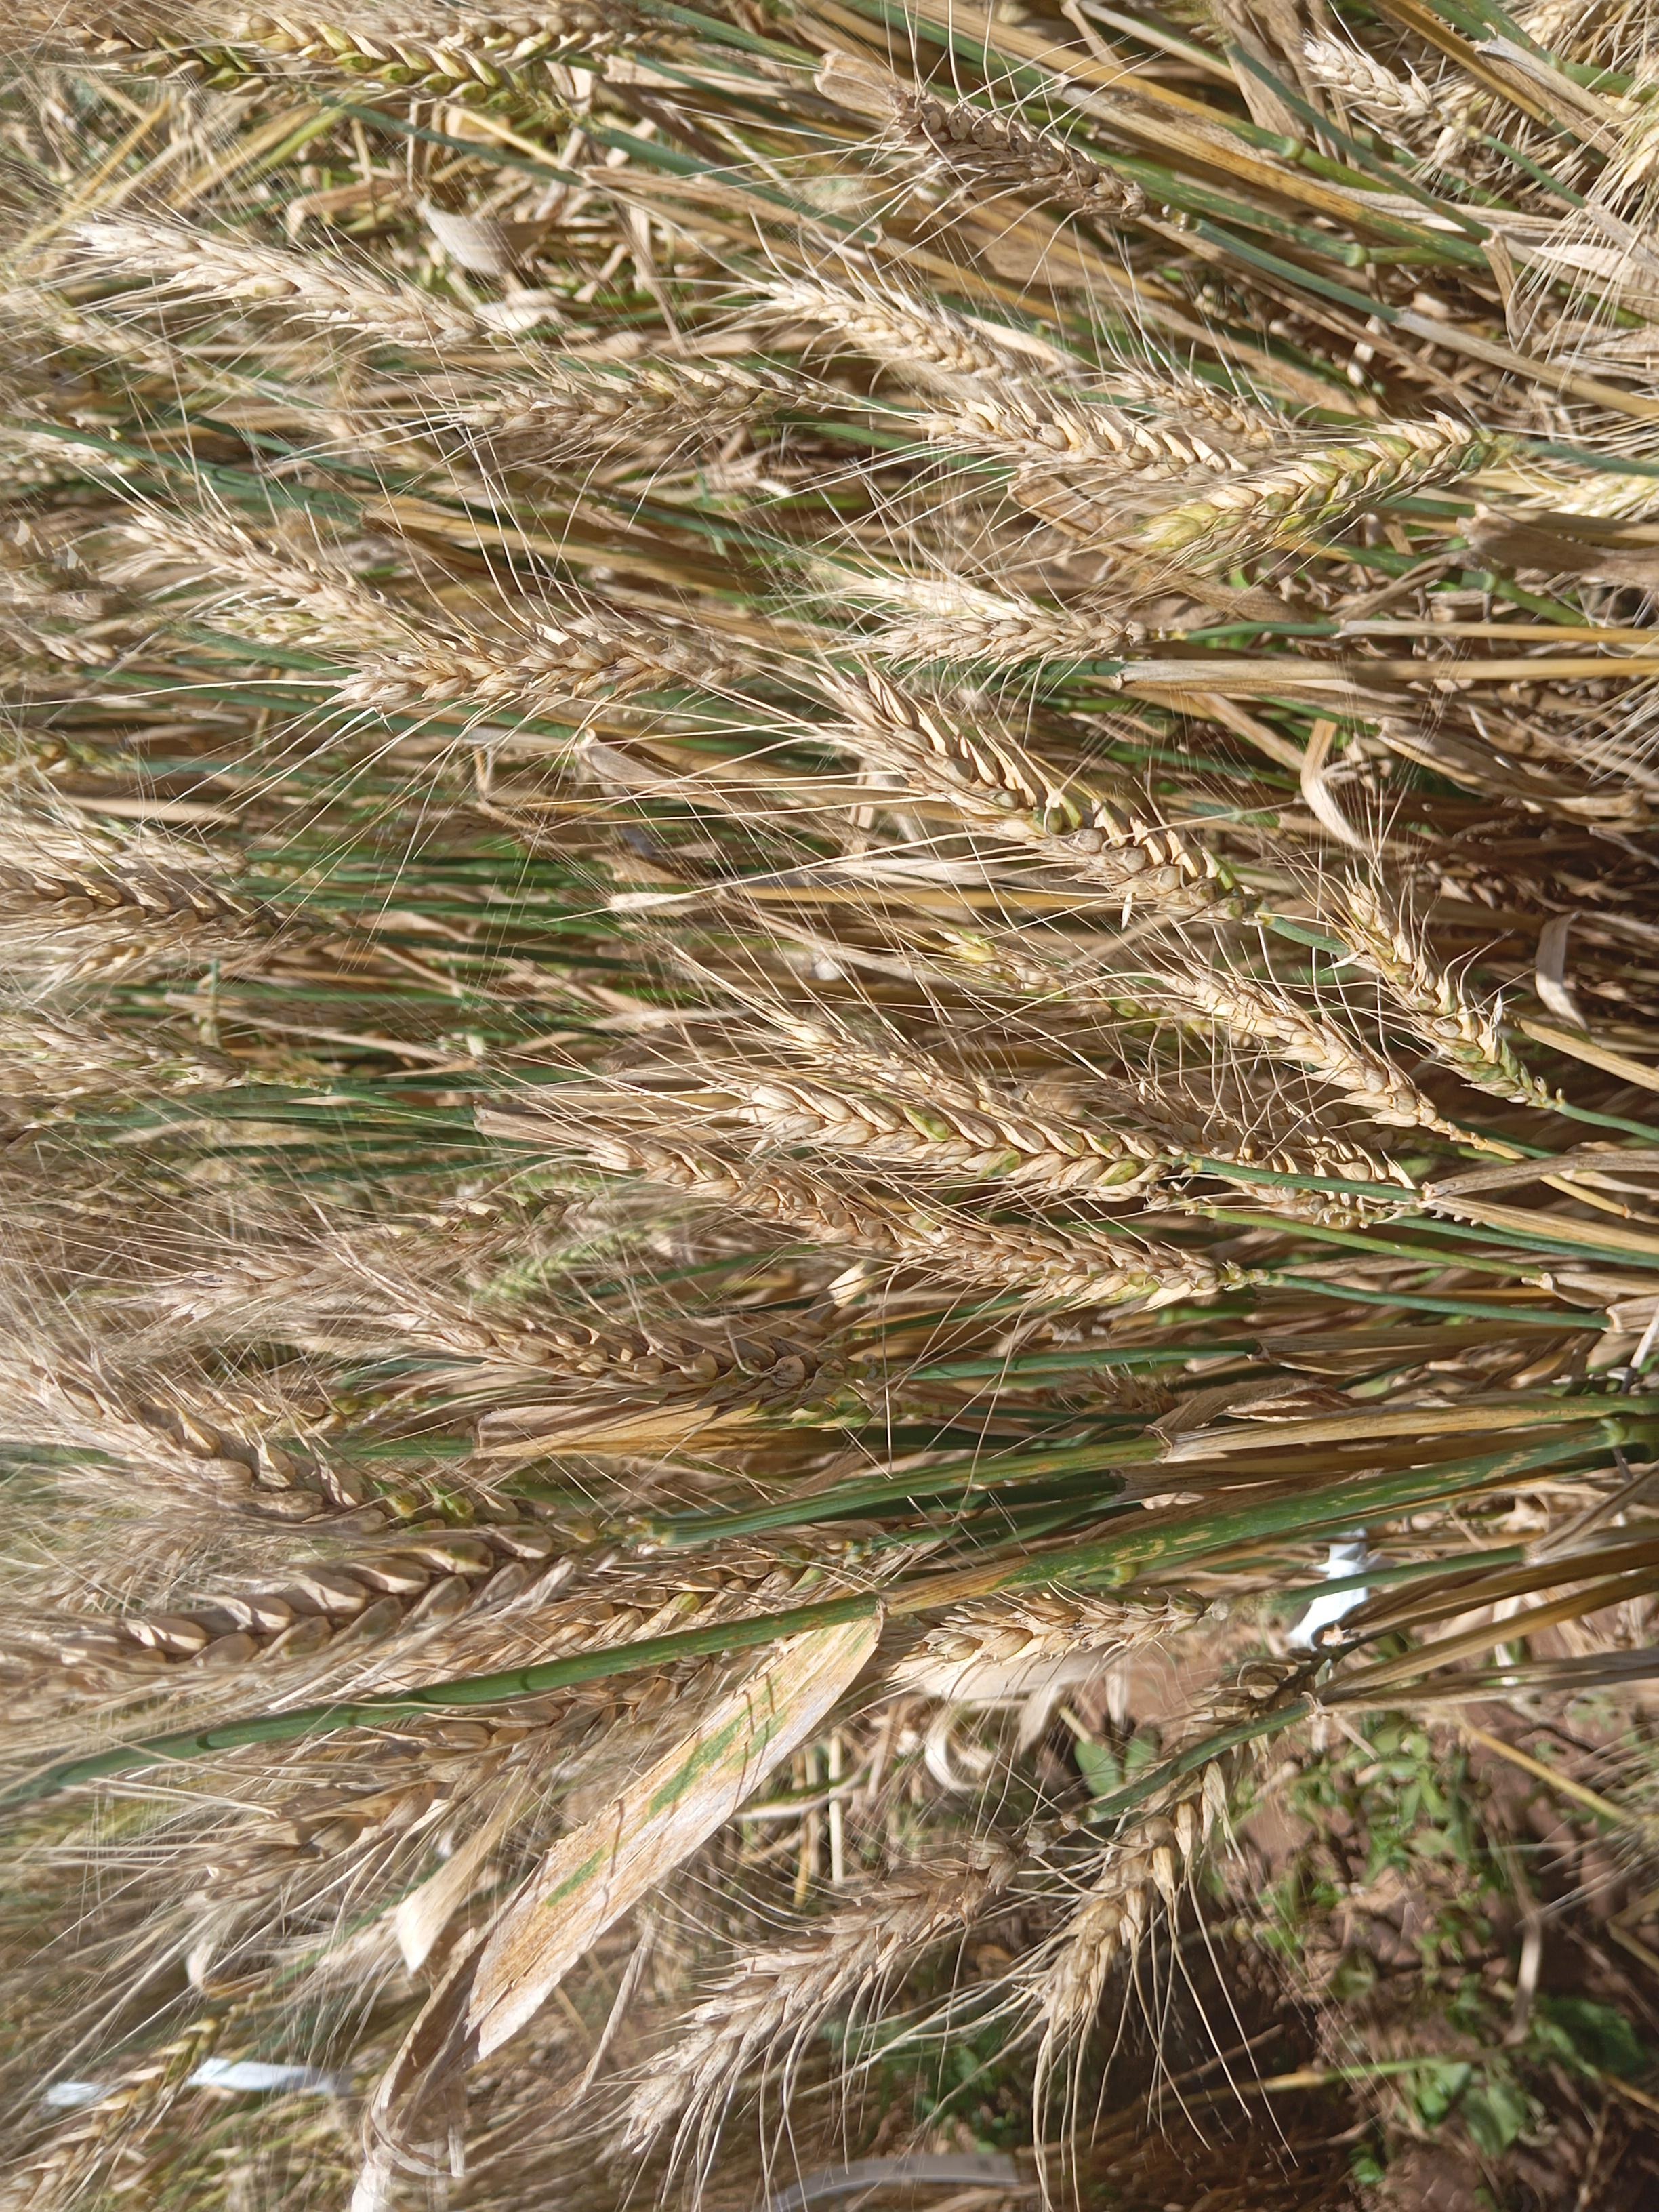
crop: wheat
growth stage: maturity
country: Kenya
